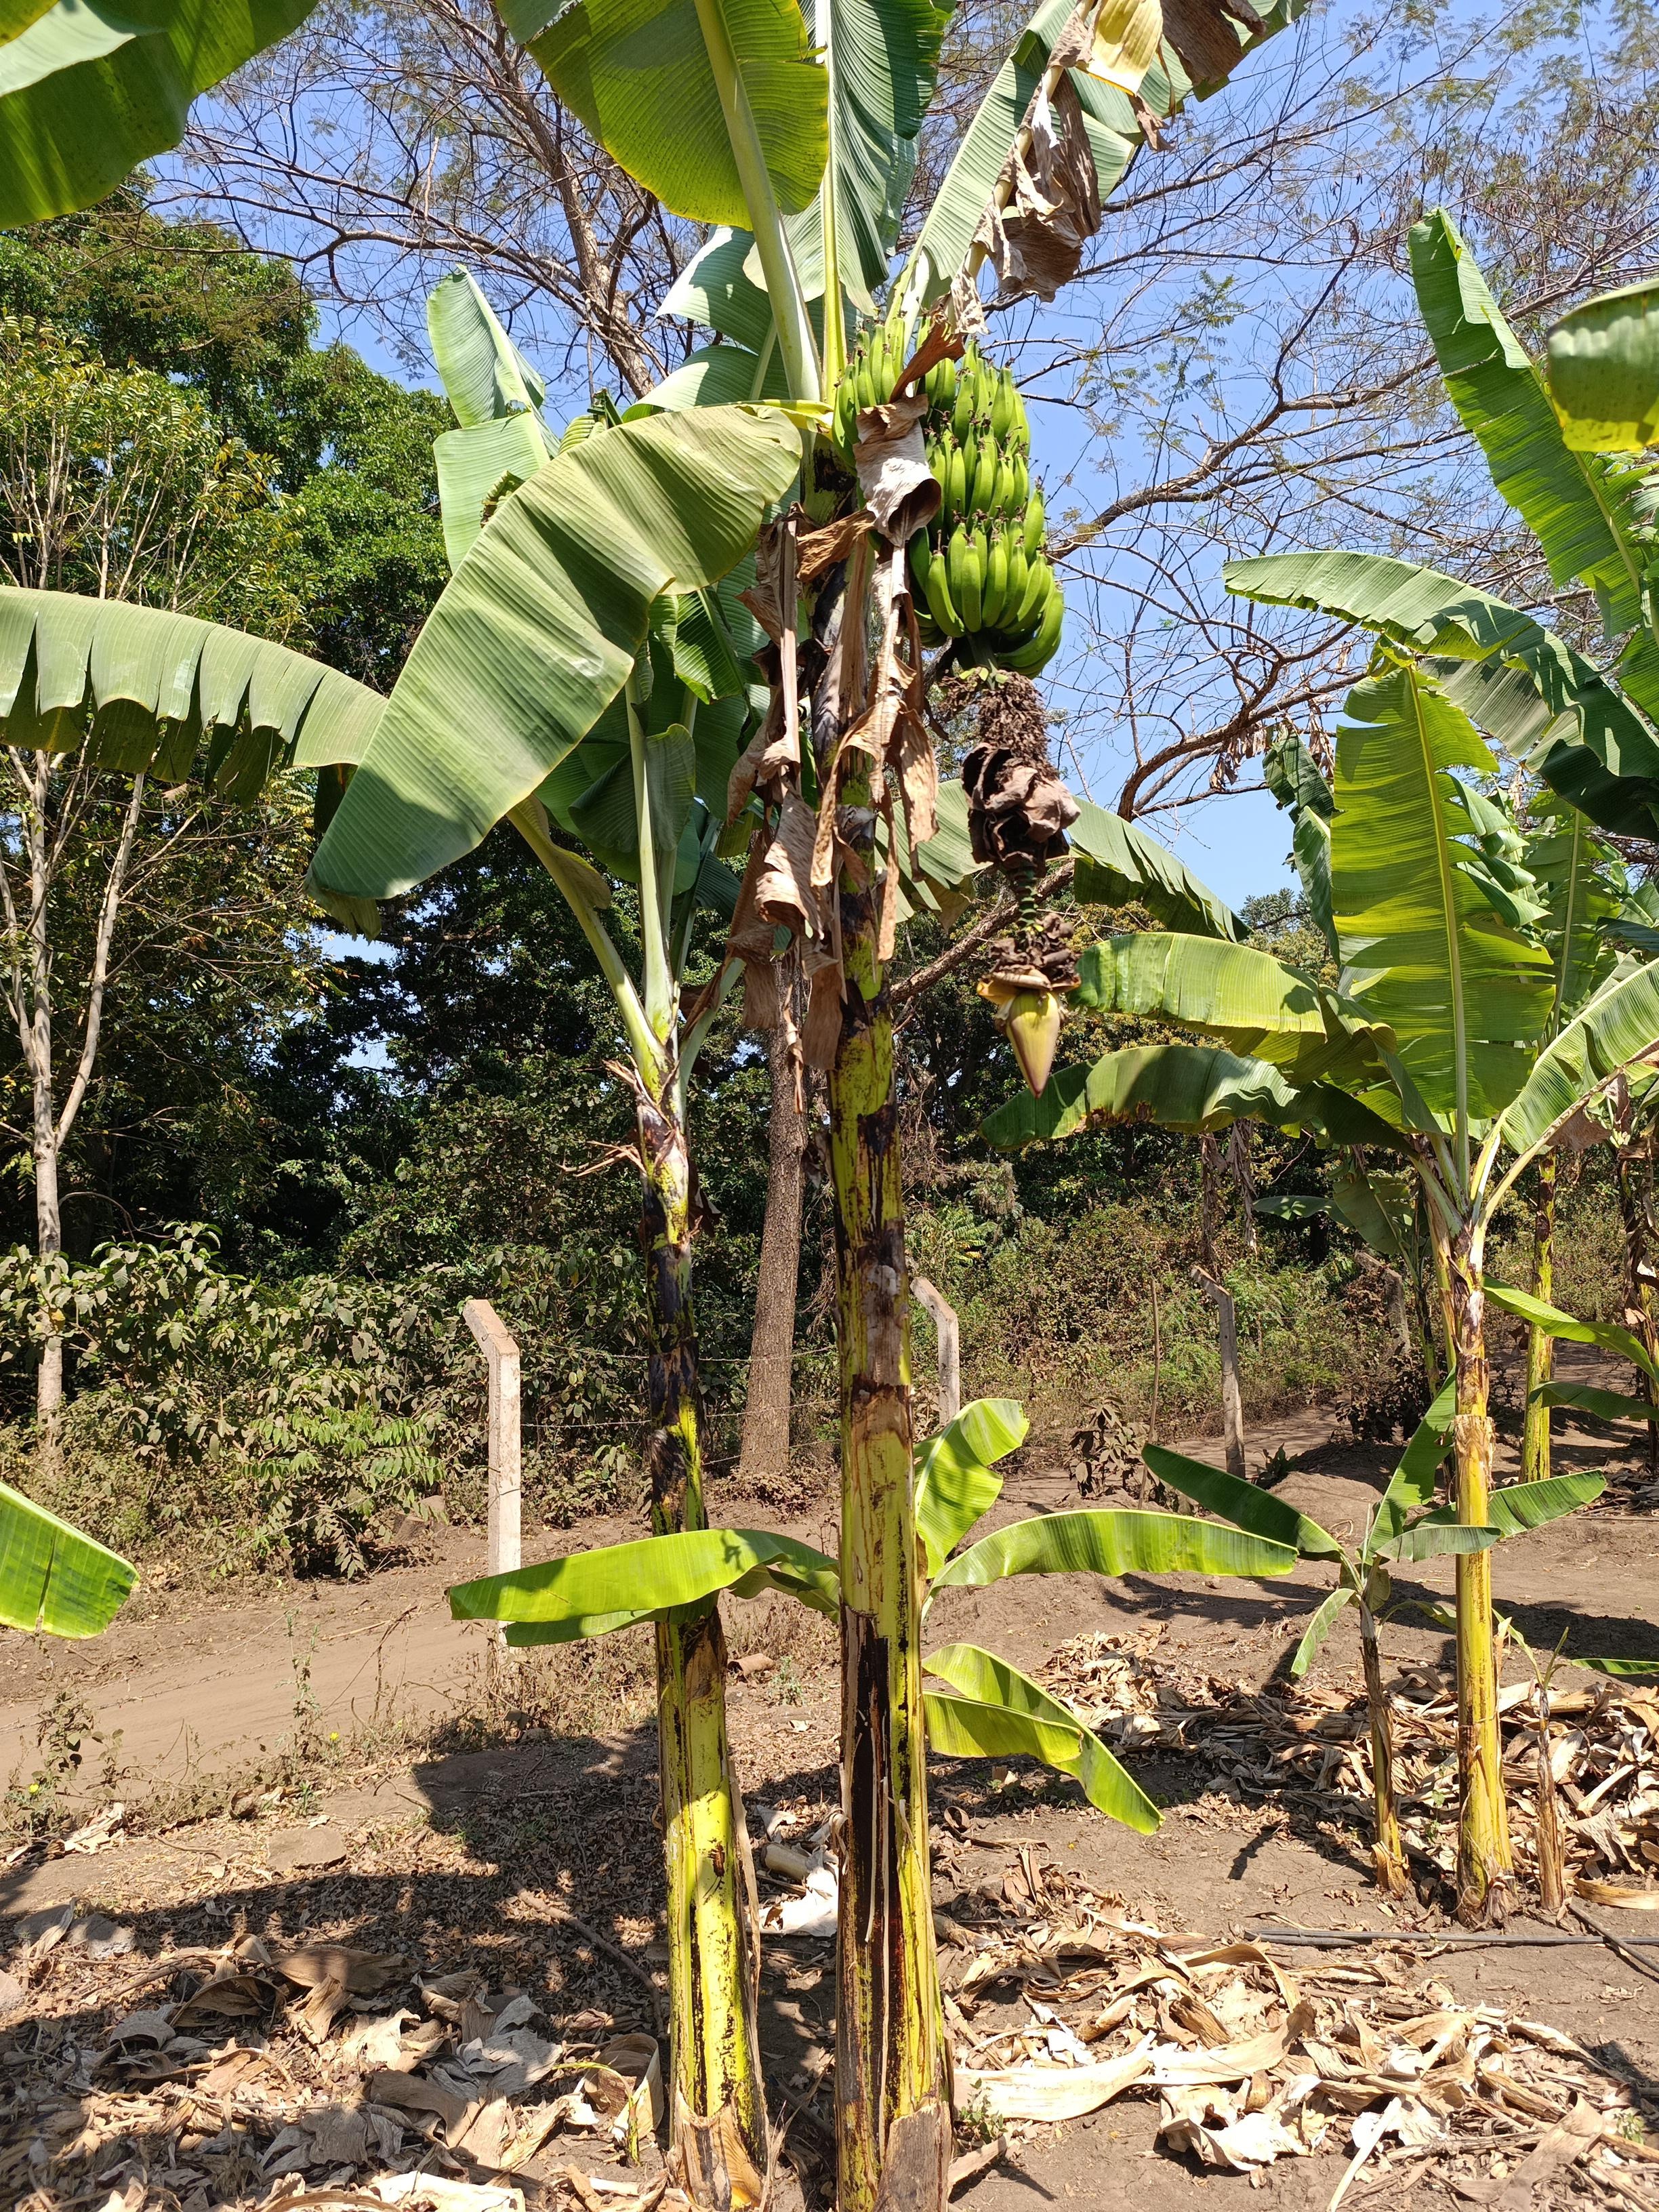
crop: banana
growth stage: development fruit
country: Tanzania
